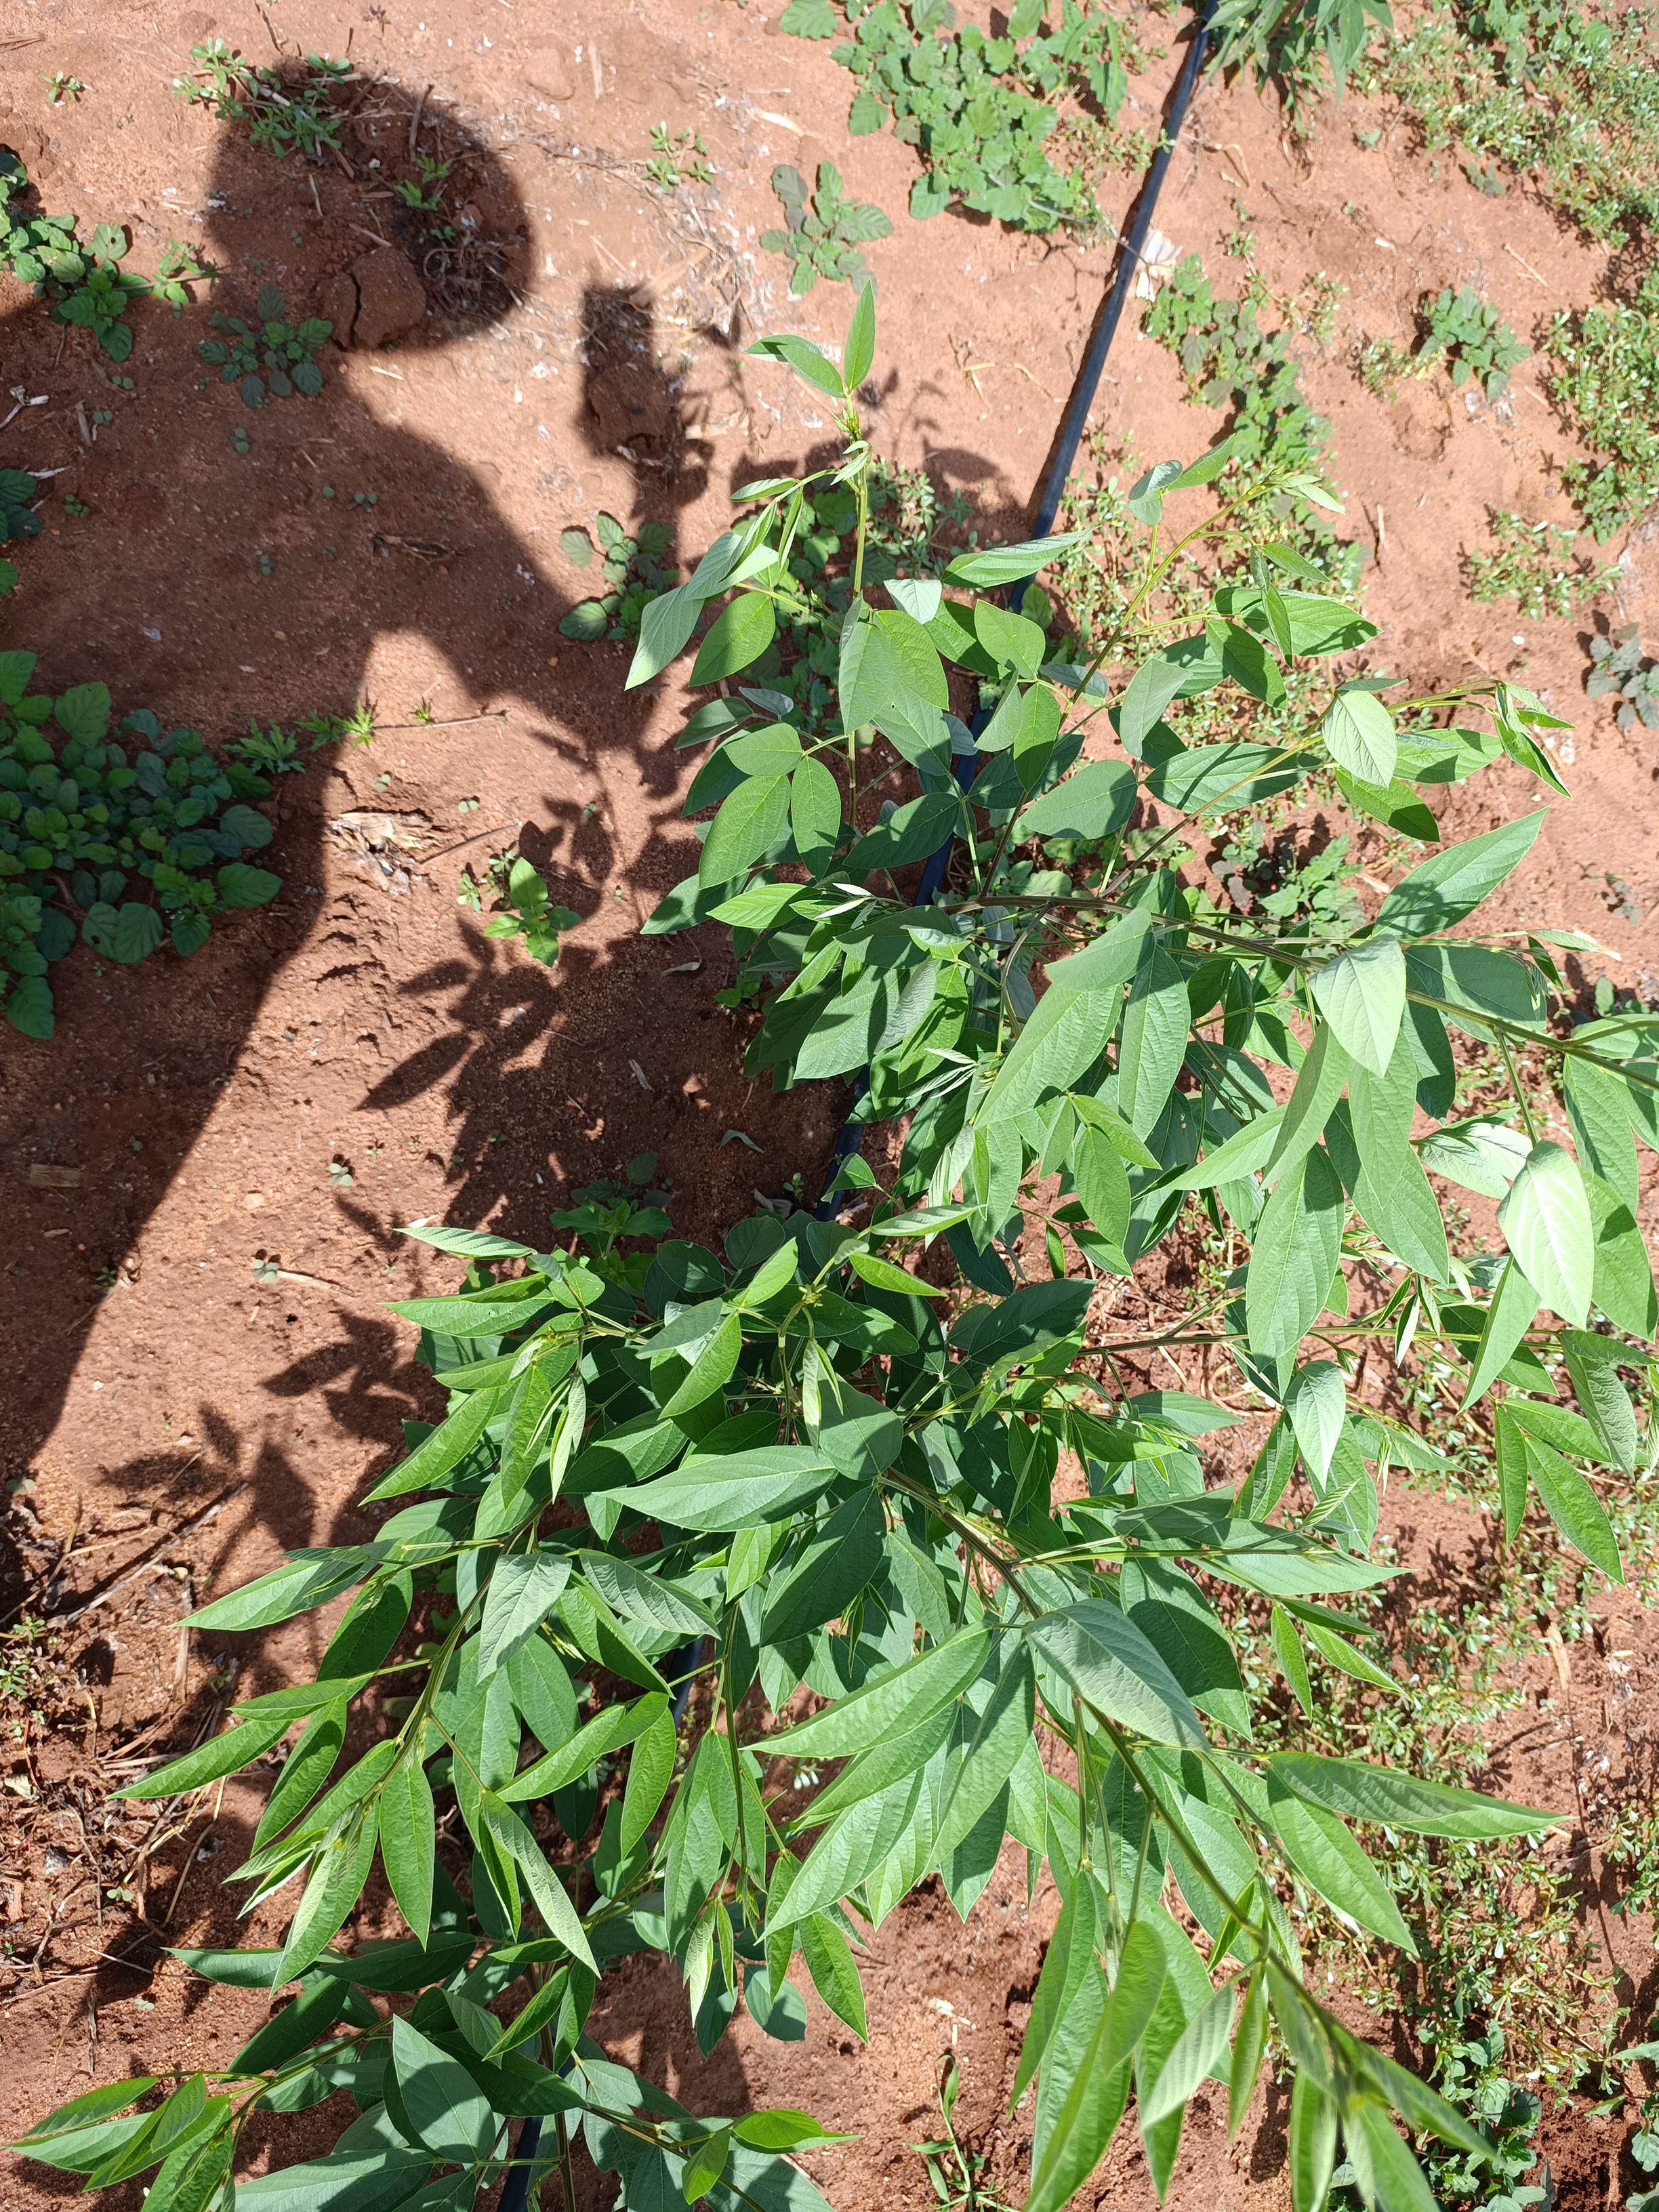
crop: pigeonpea
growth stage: vegetative
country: Kenya
